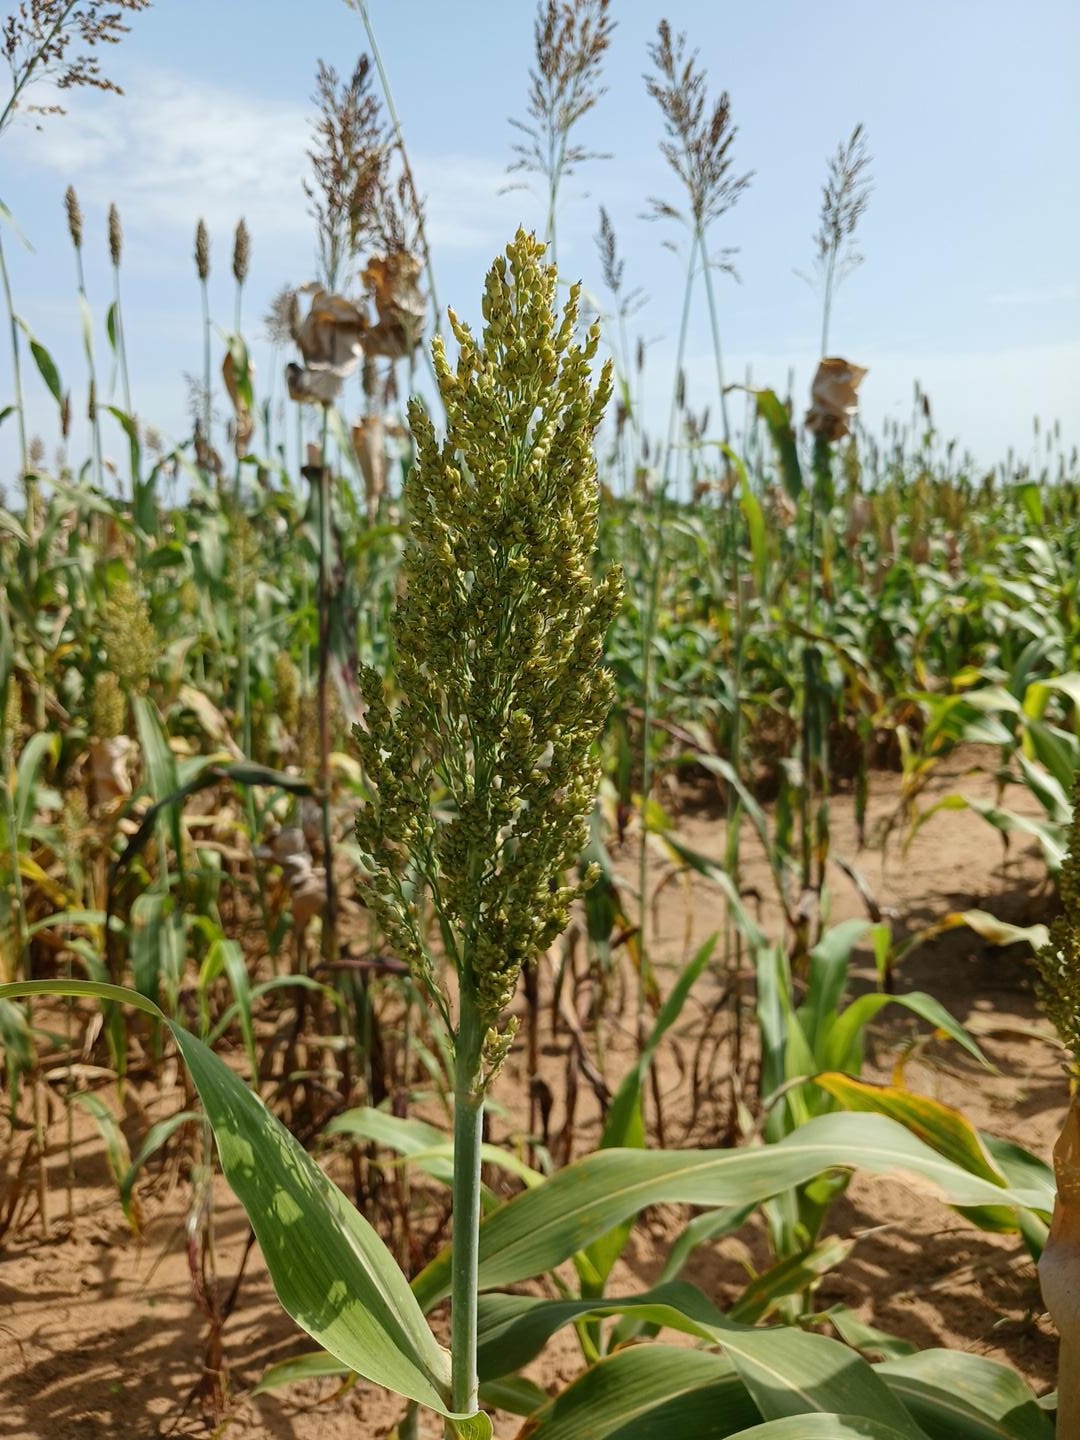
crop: sorghum
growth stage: filling grain
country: Senegal
